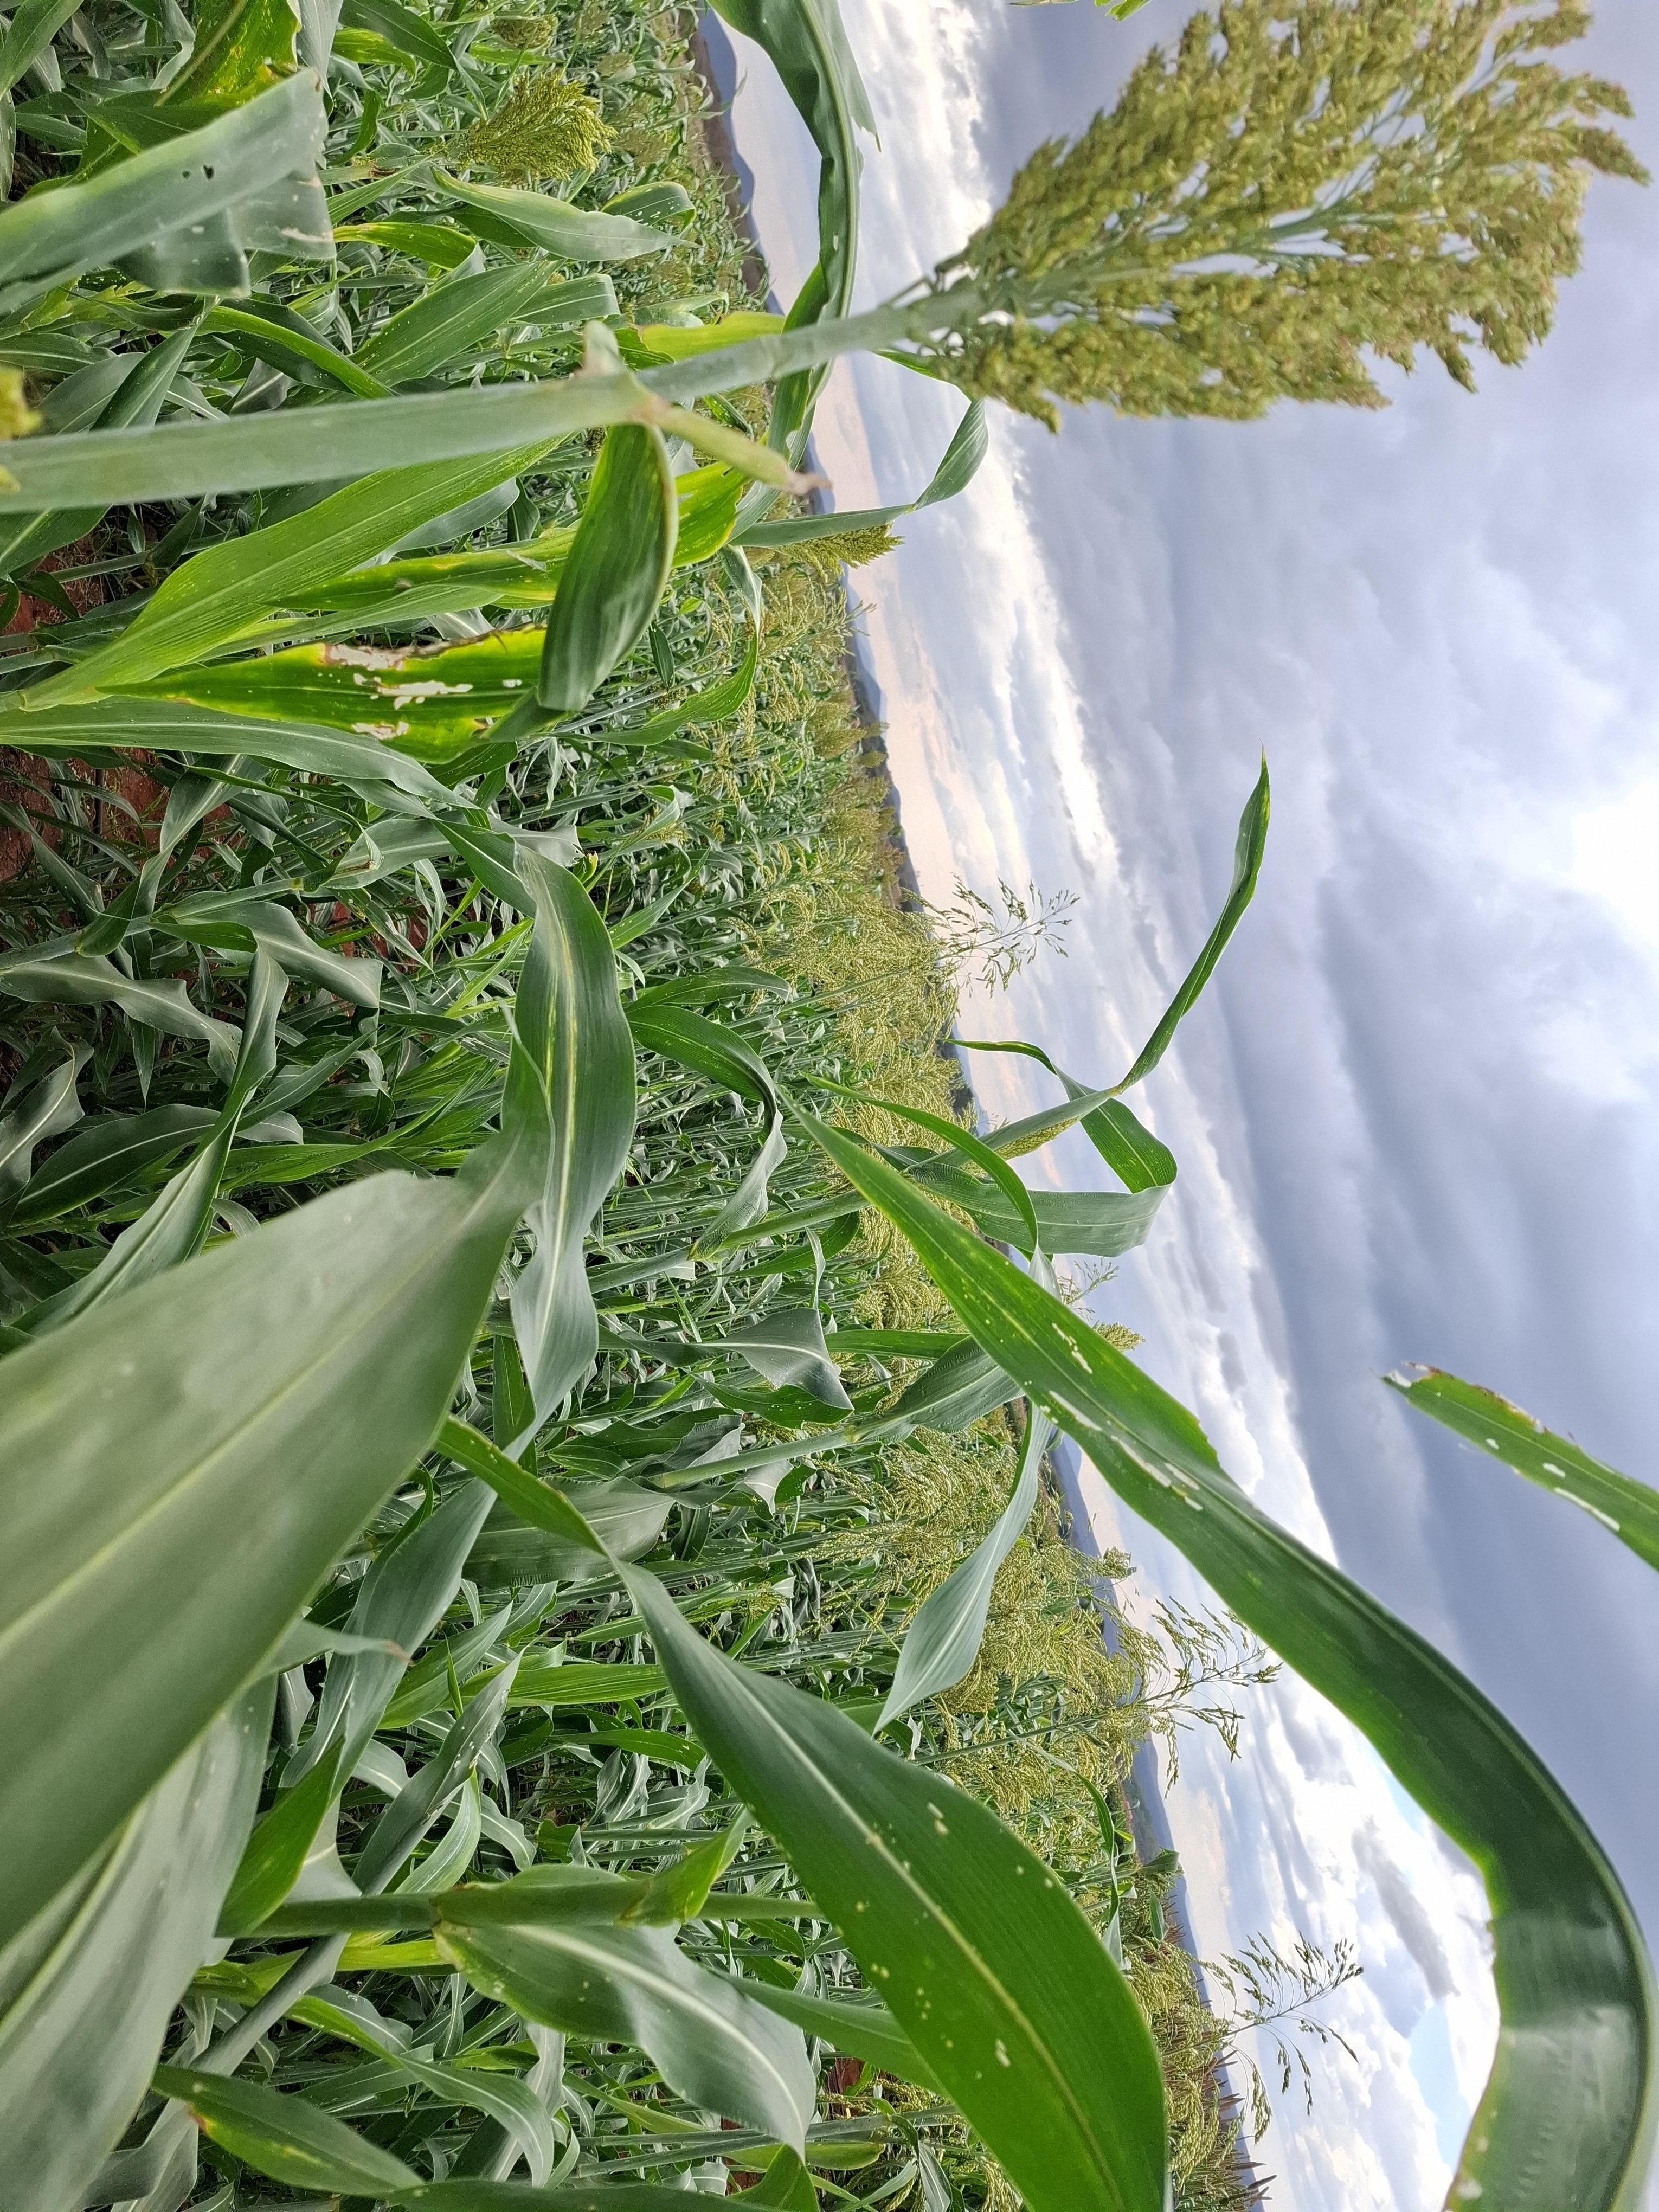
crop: sorghum
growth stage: filling grain
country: Kenya
